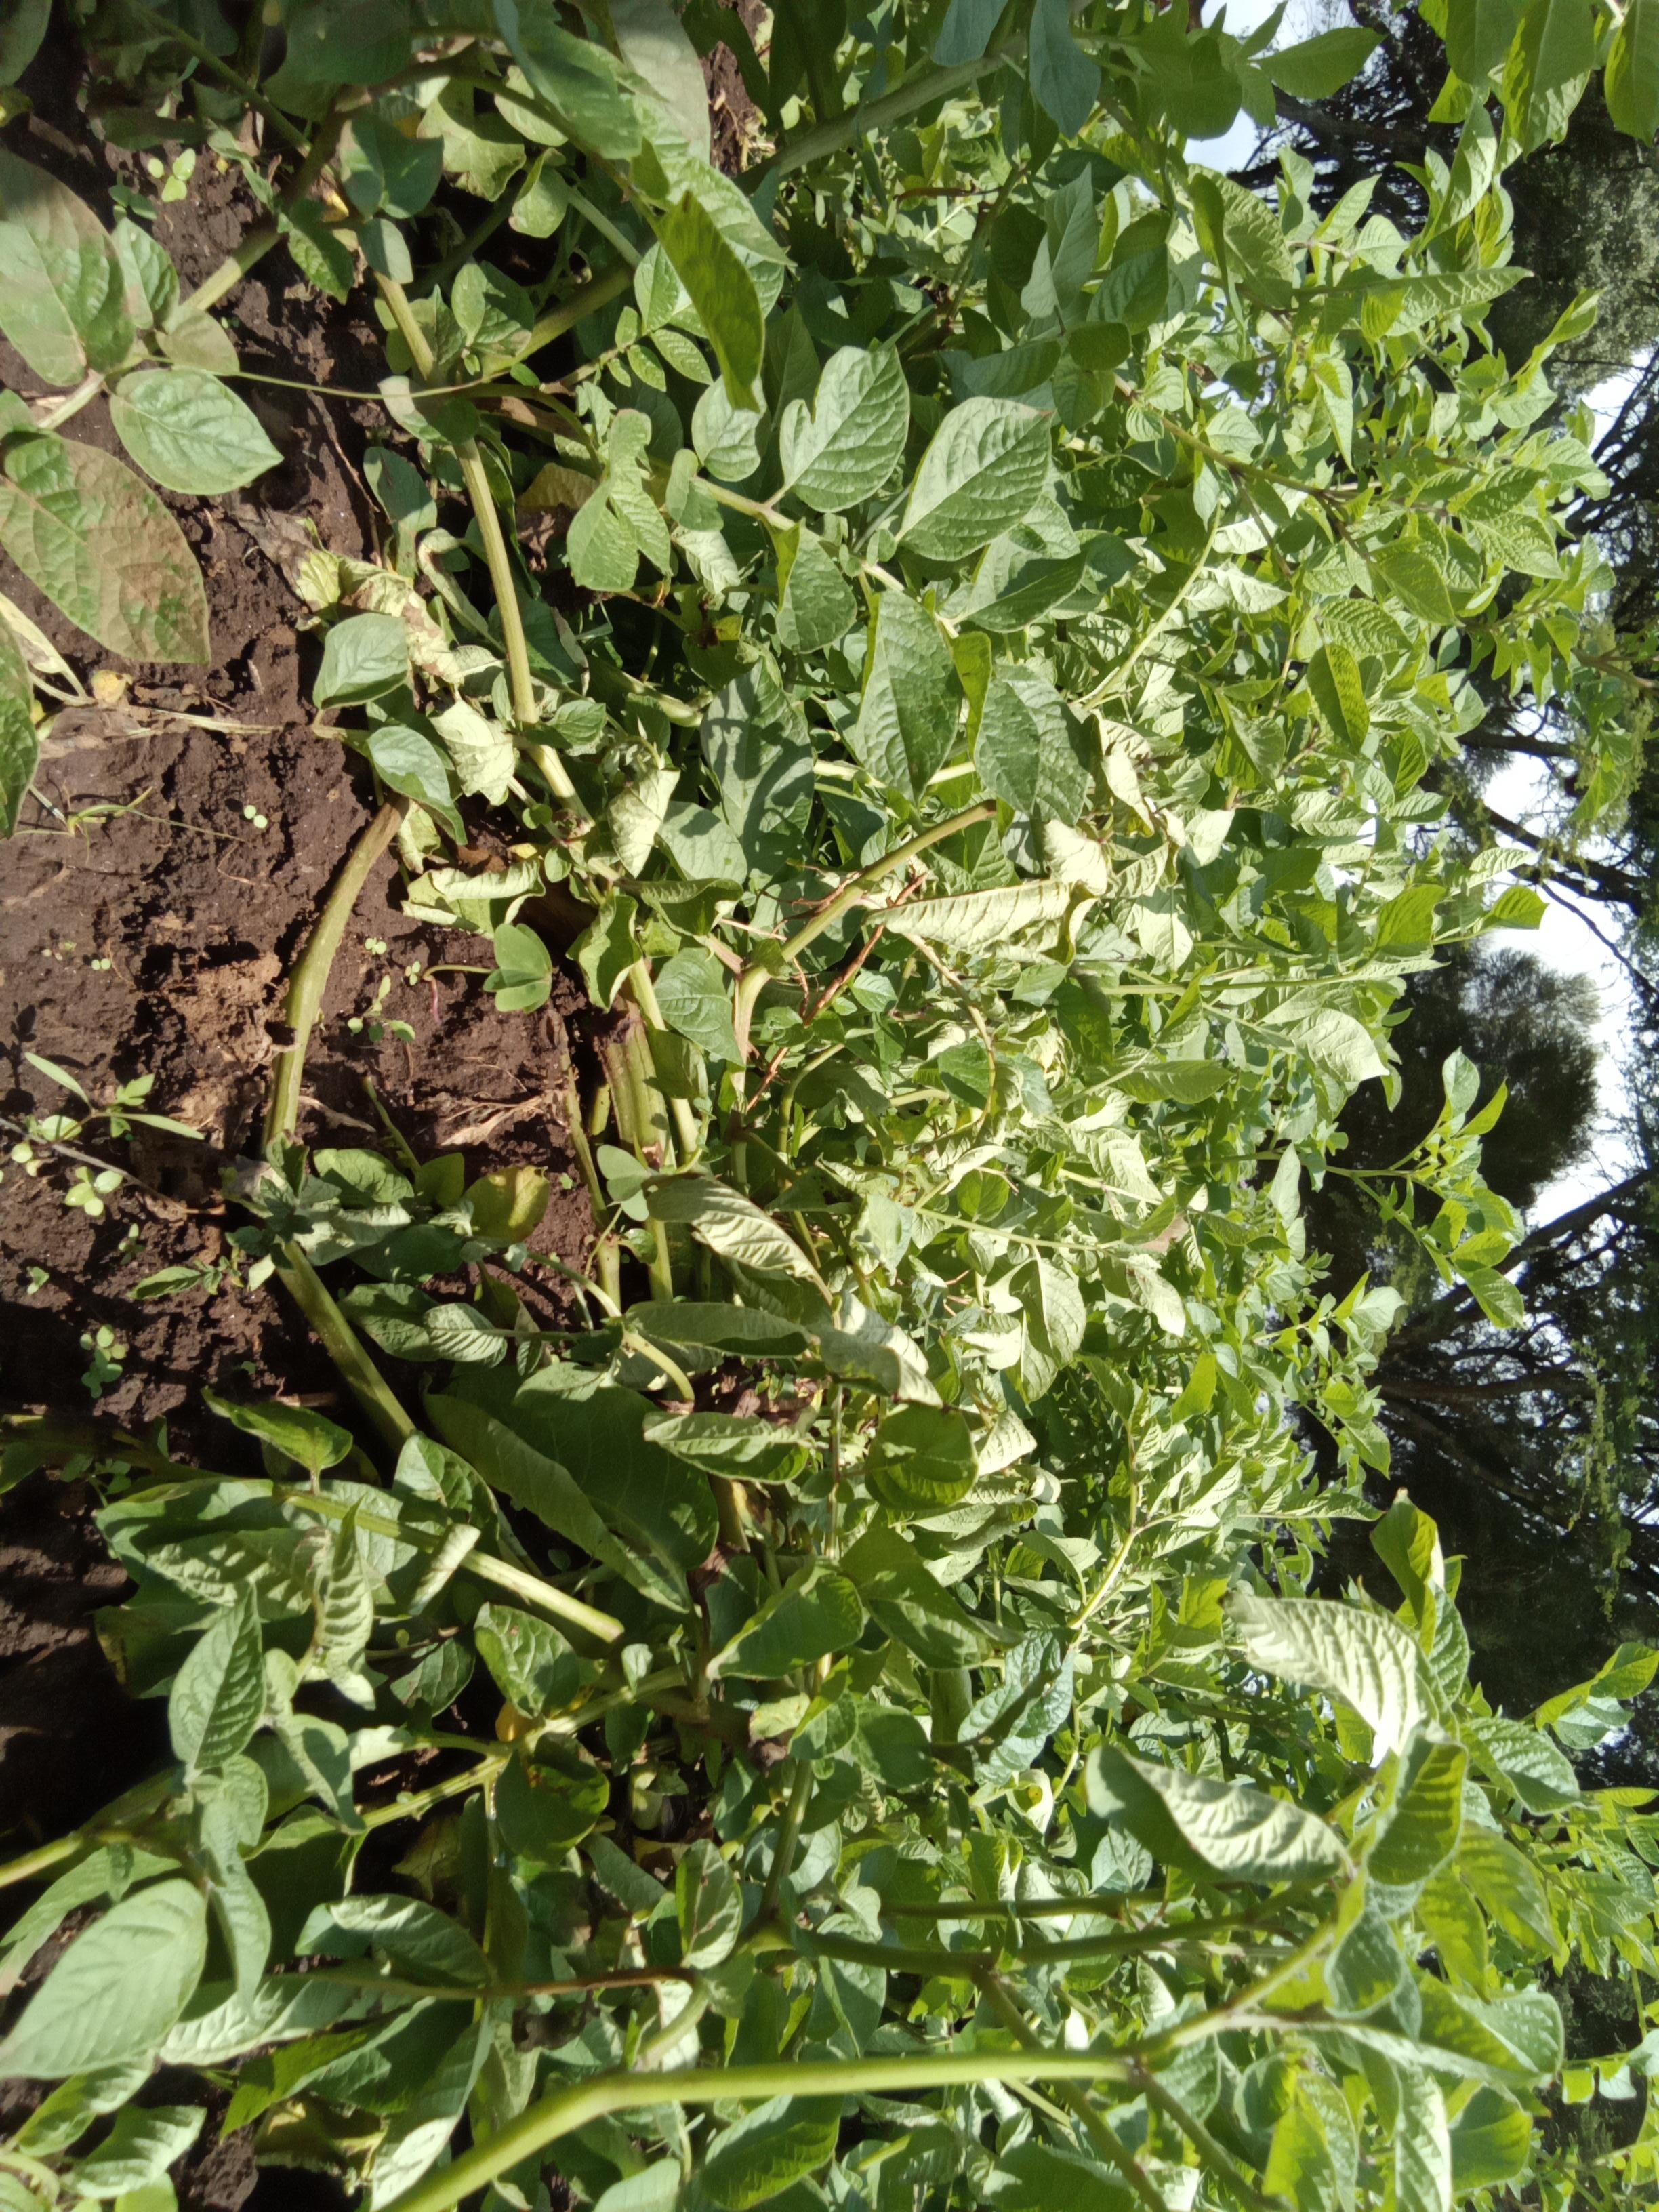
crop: potato
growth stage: vegetative
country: Kenya
